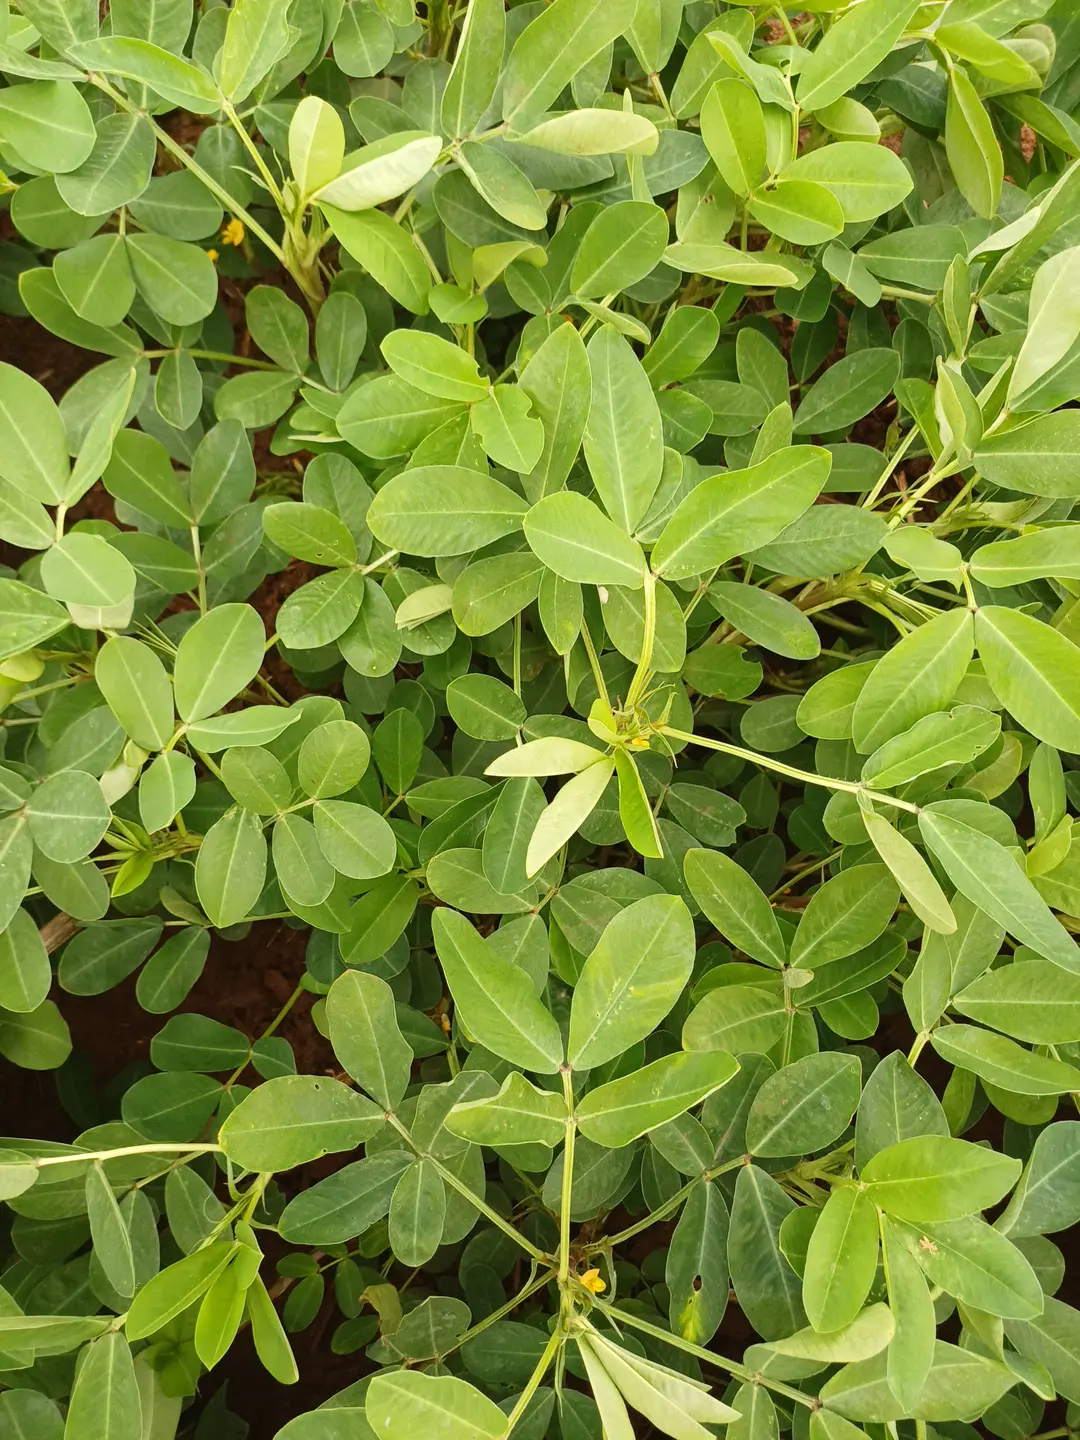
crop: groundnut
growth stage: flowering
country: Kenya
